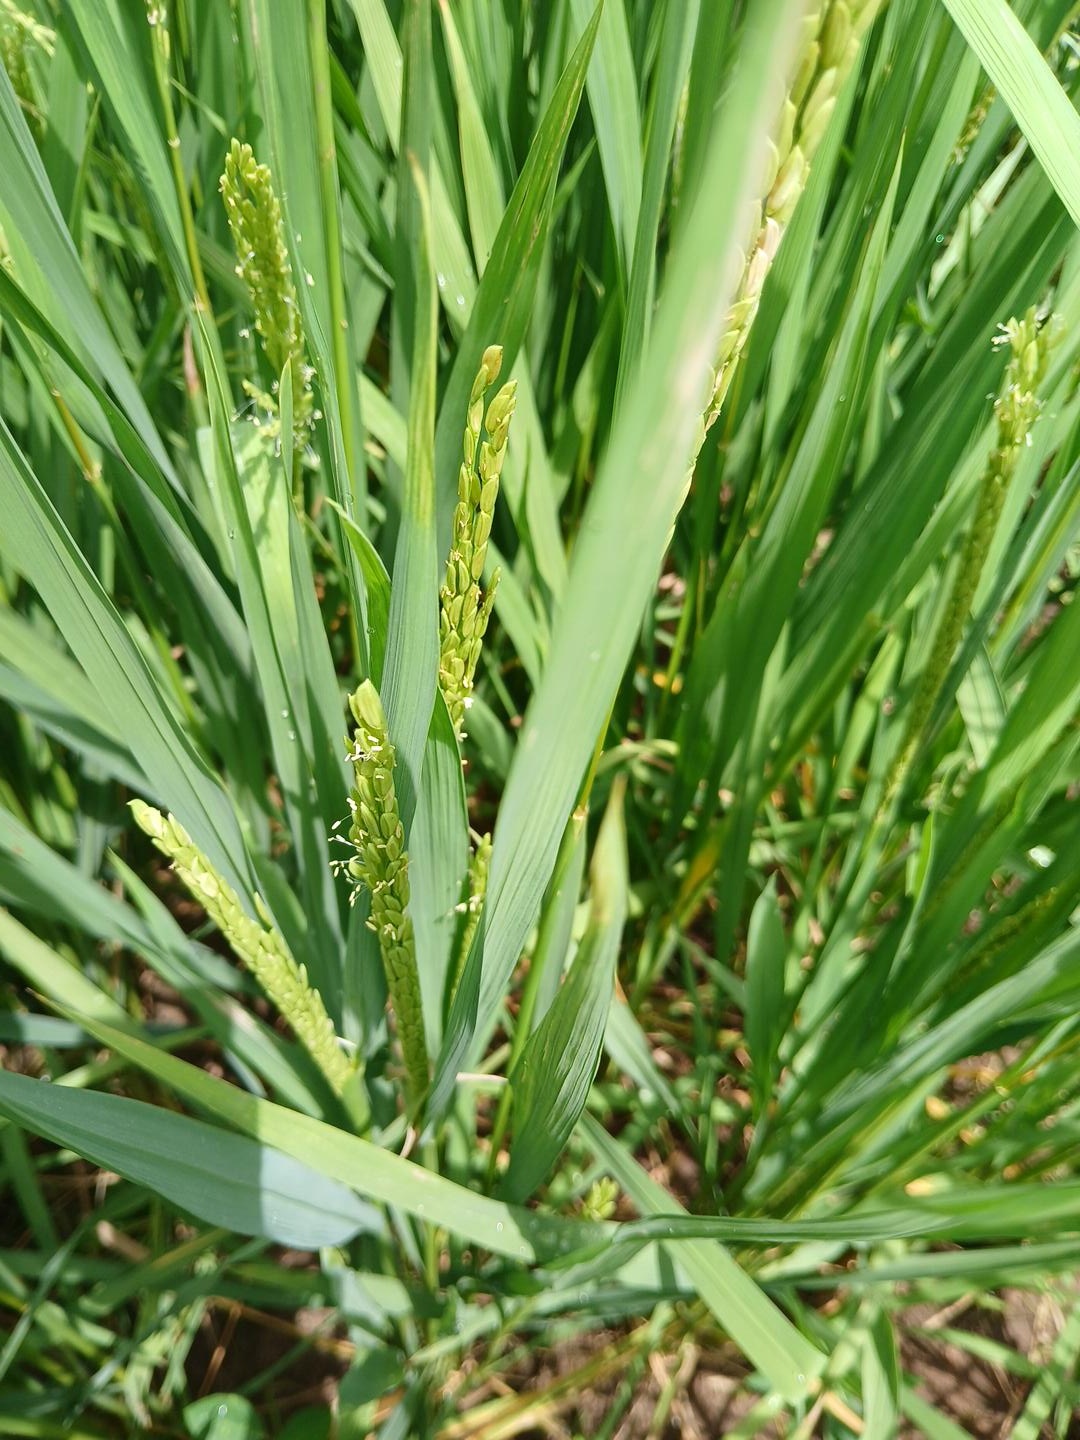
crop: rice
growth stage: flowering
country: Côte d'Ivoire
